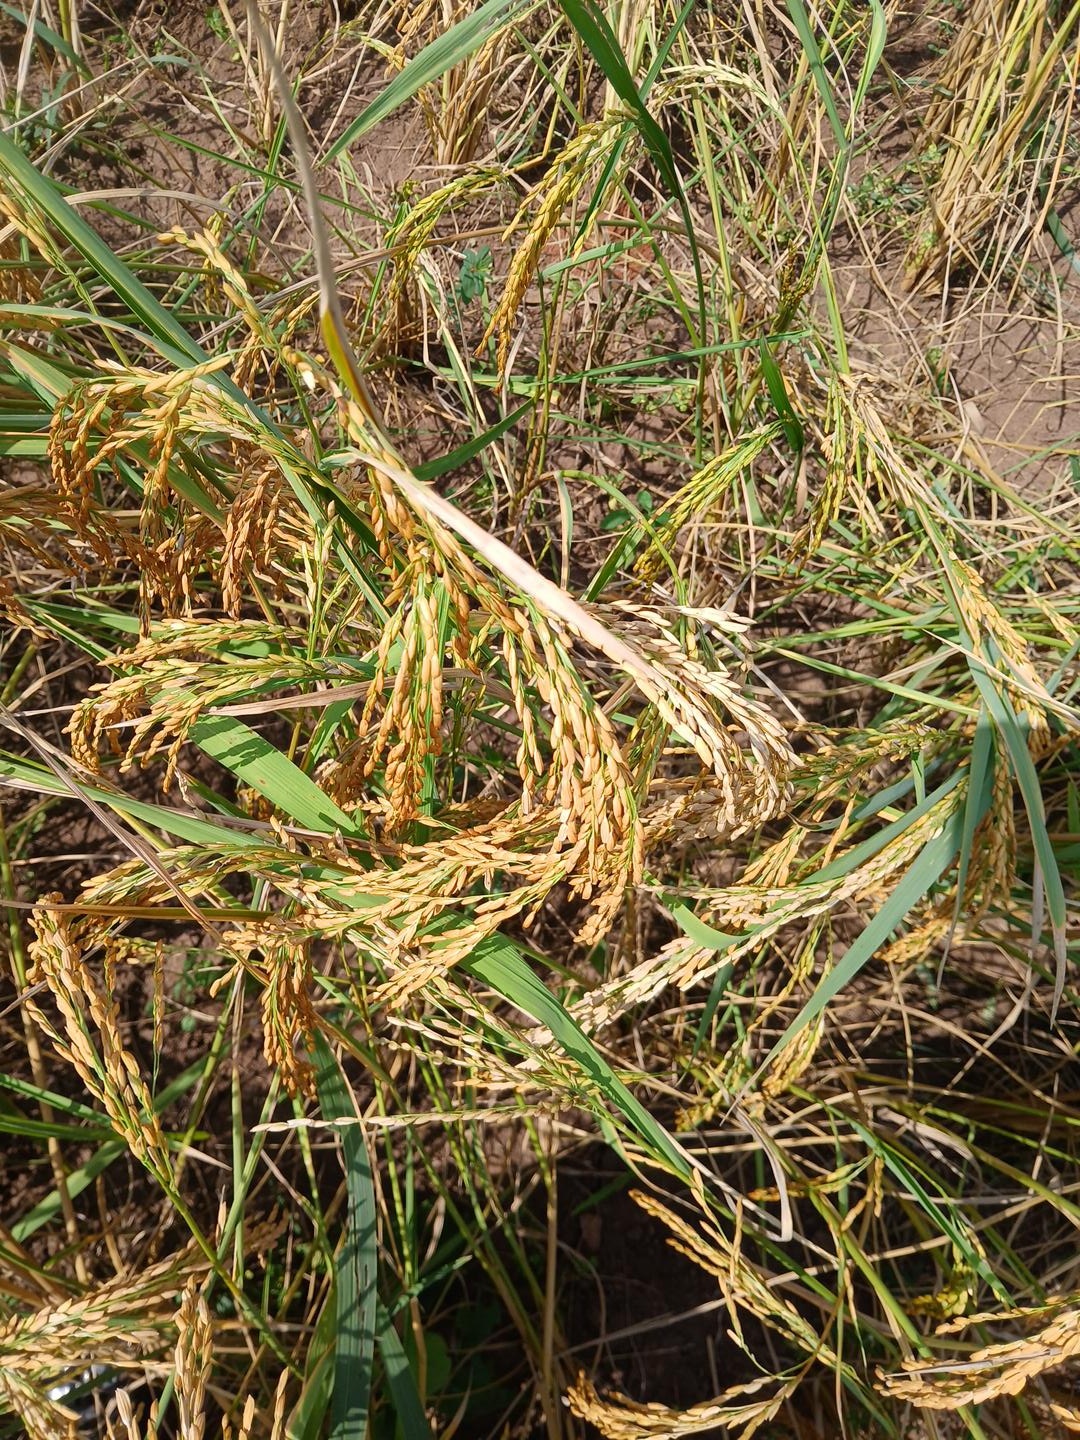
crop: rice
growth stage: ripening
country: Côte d'Ivoire
